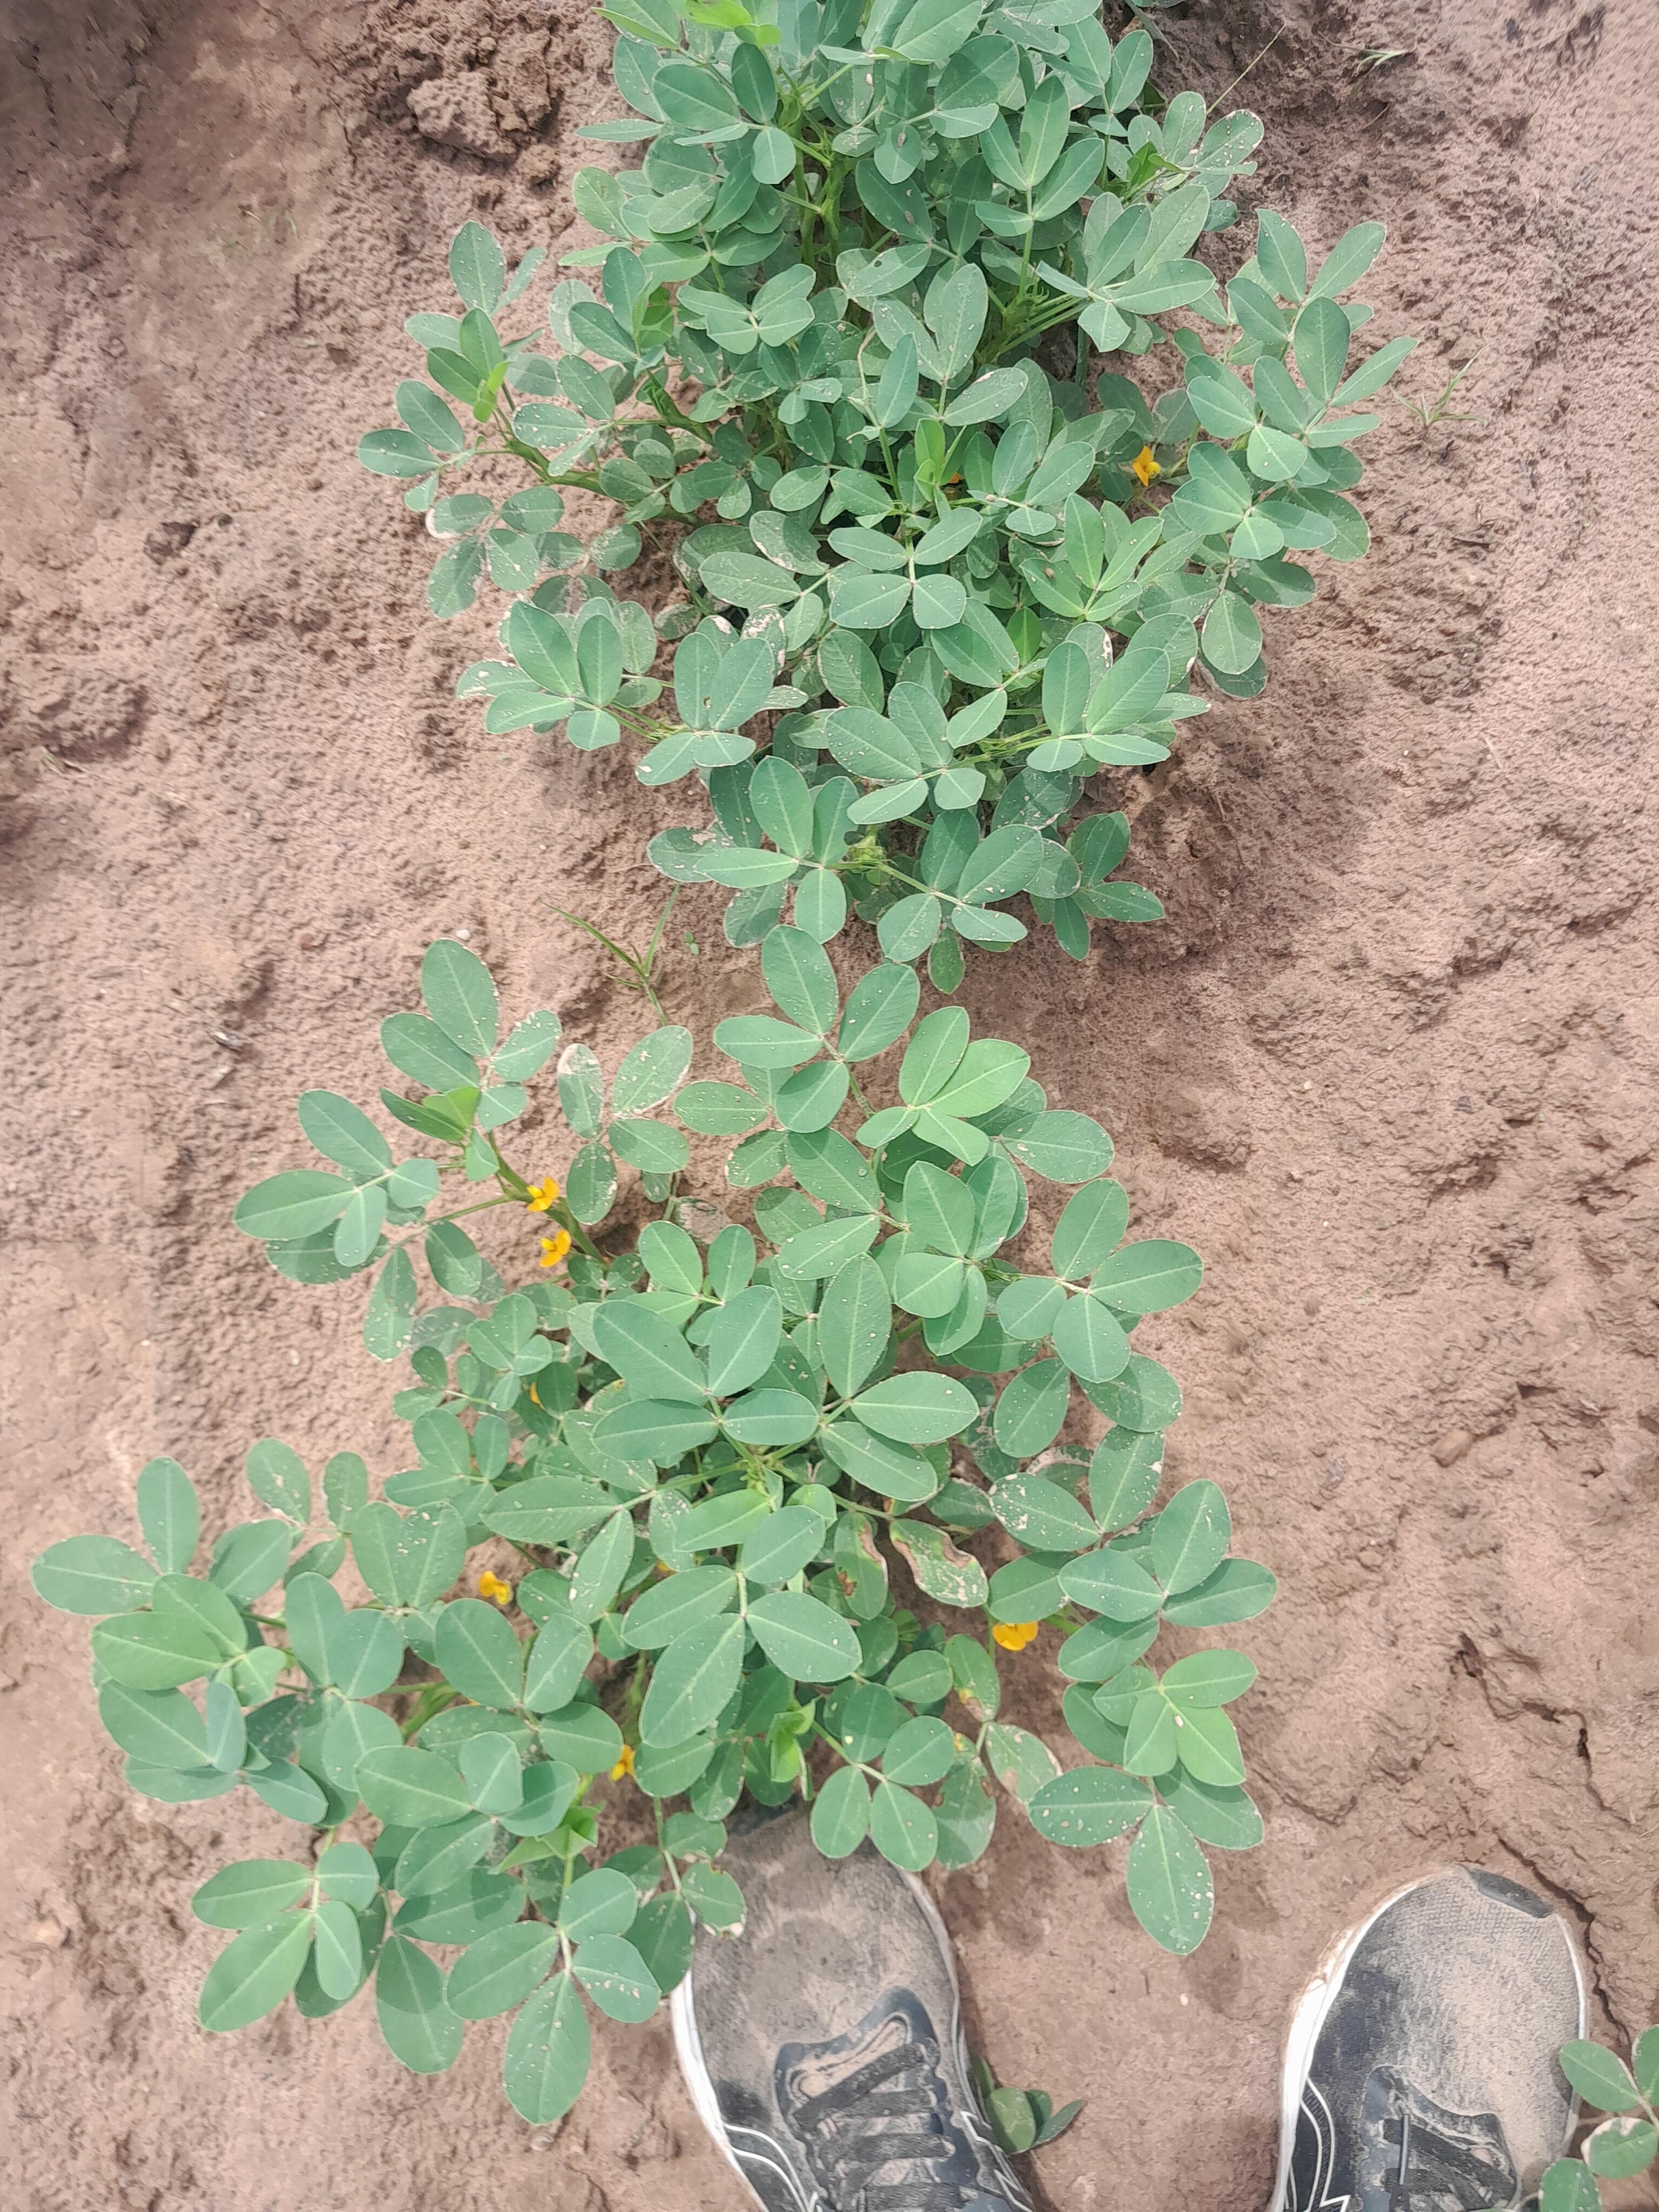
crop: groundnut
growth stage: flowering
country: Senegal
